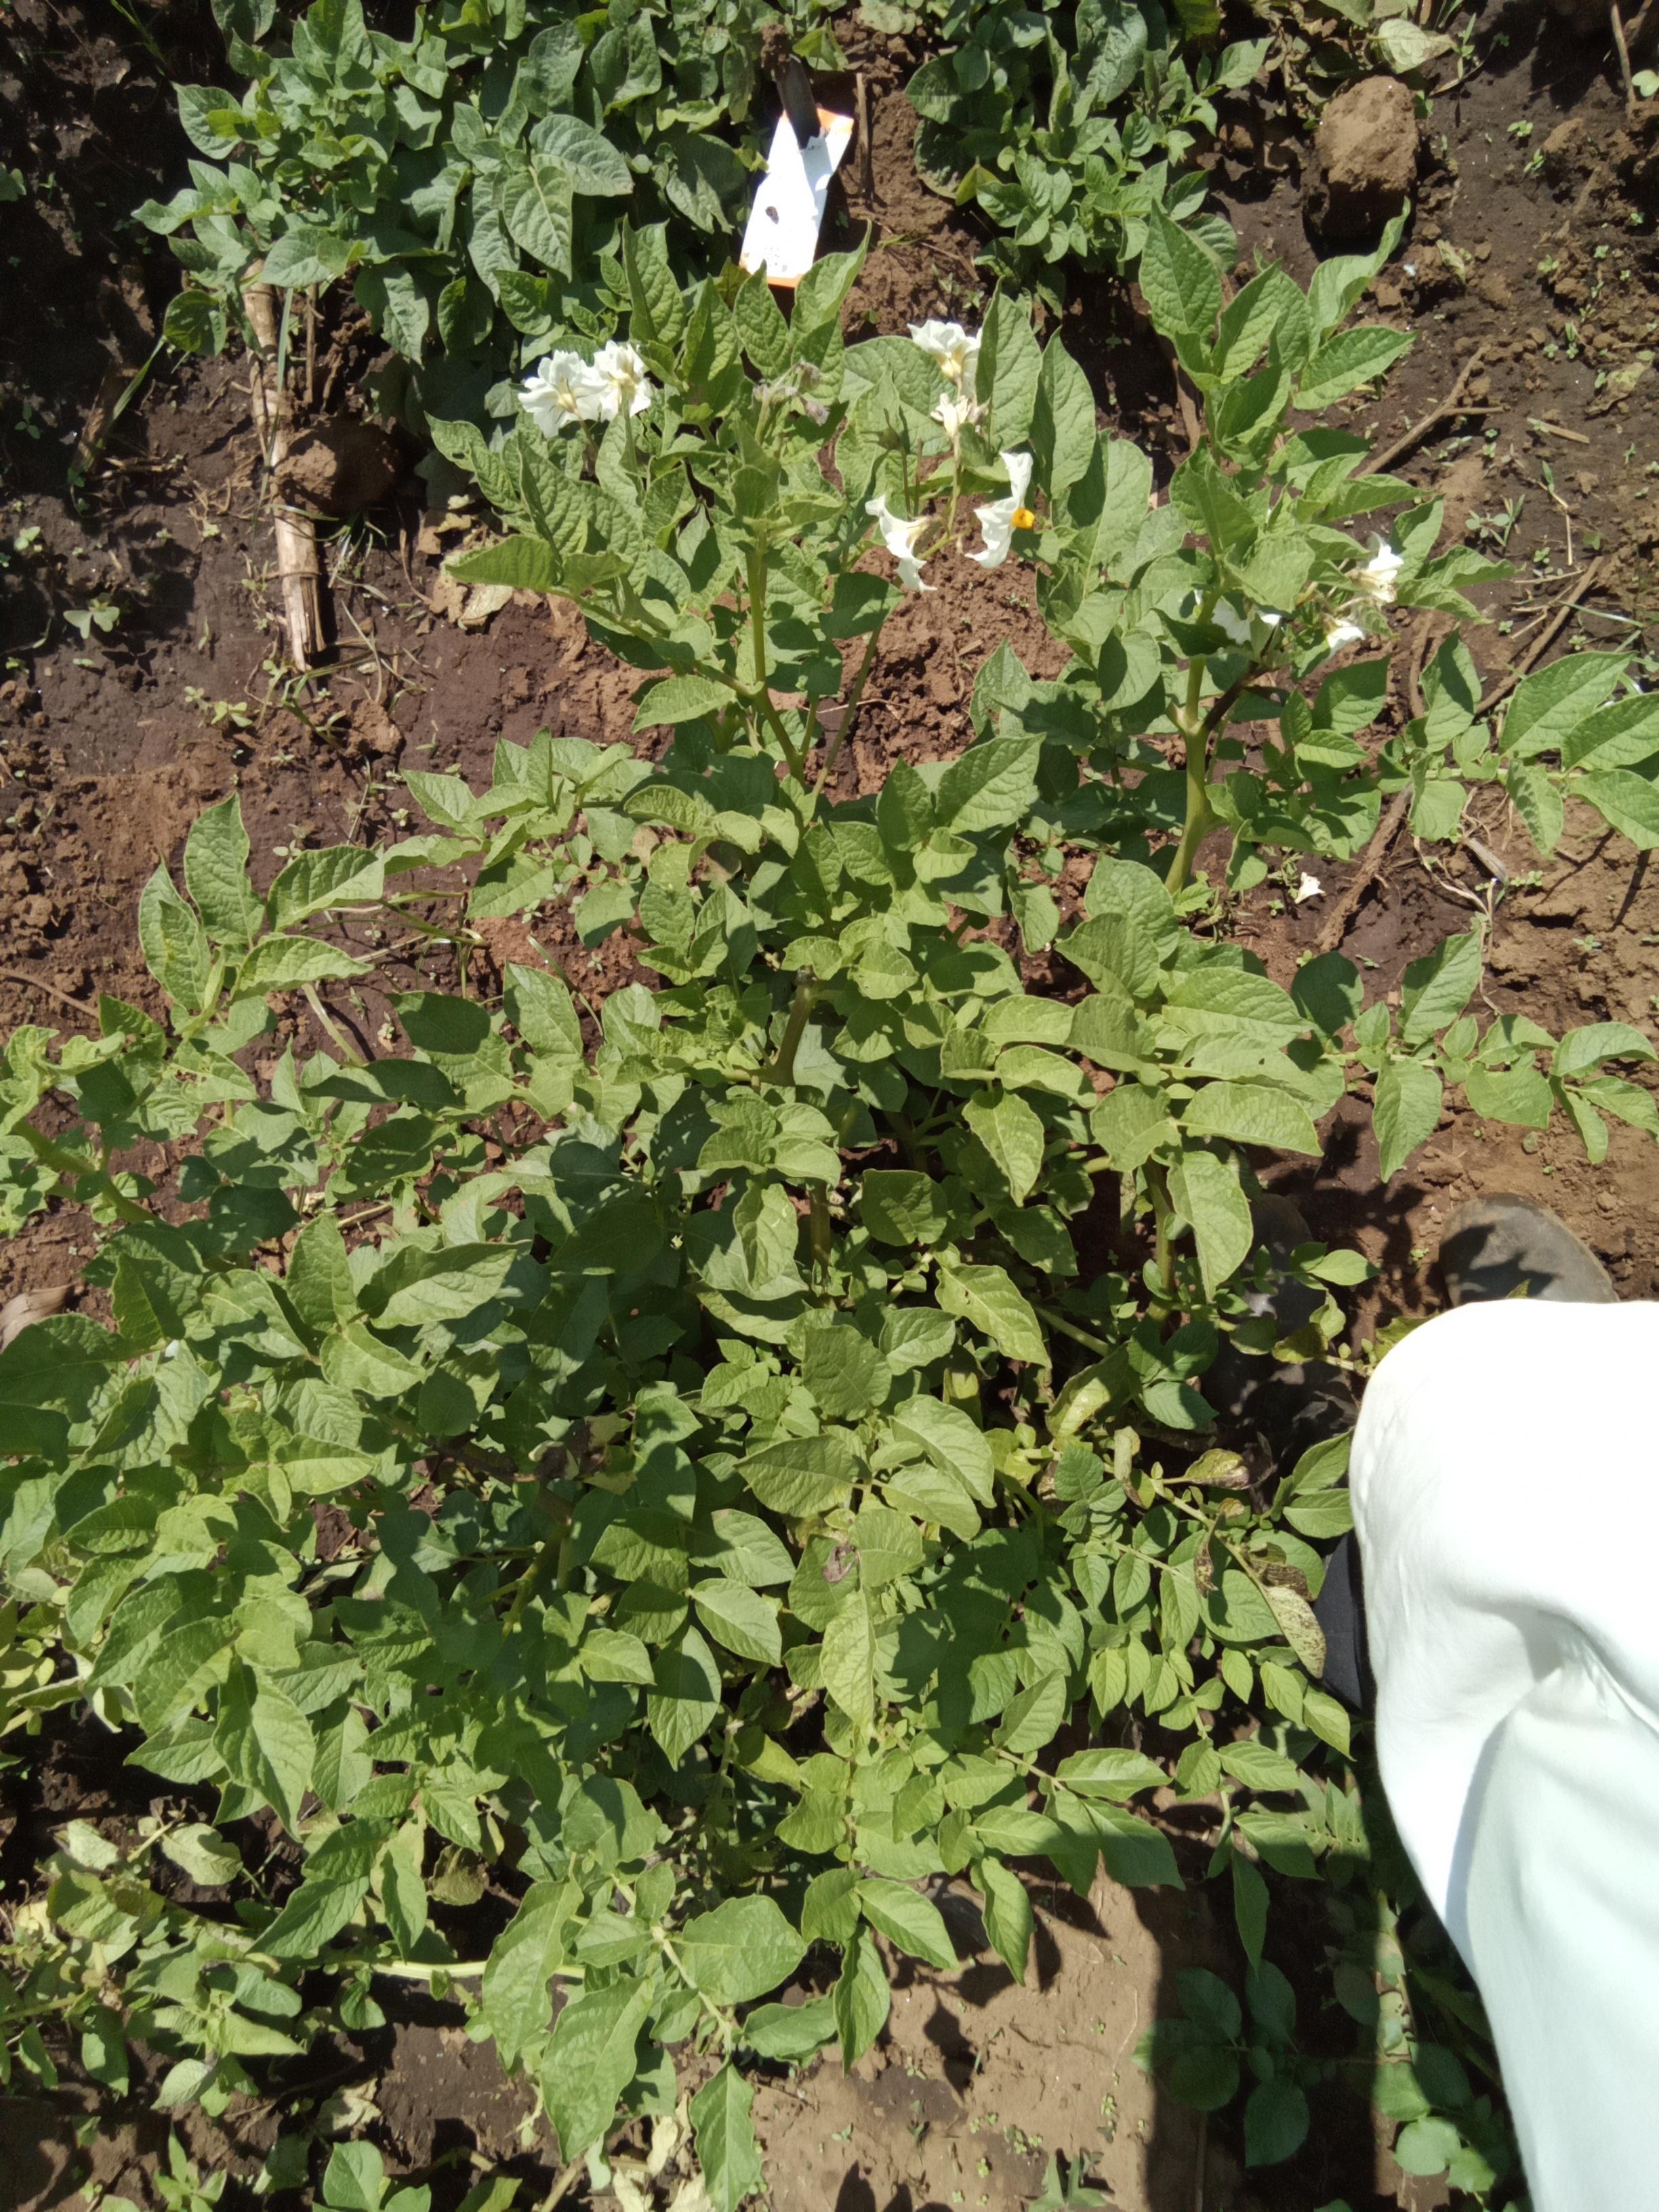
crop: potato
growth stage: flowering
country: Kenya
